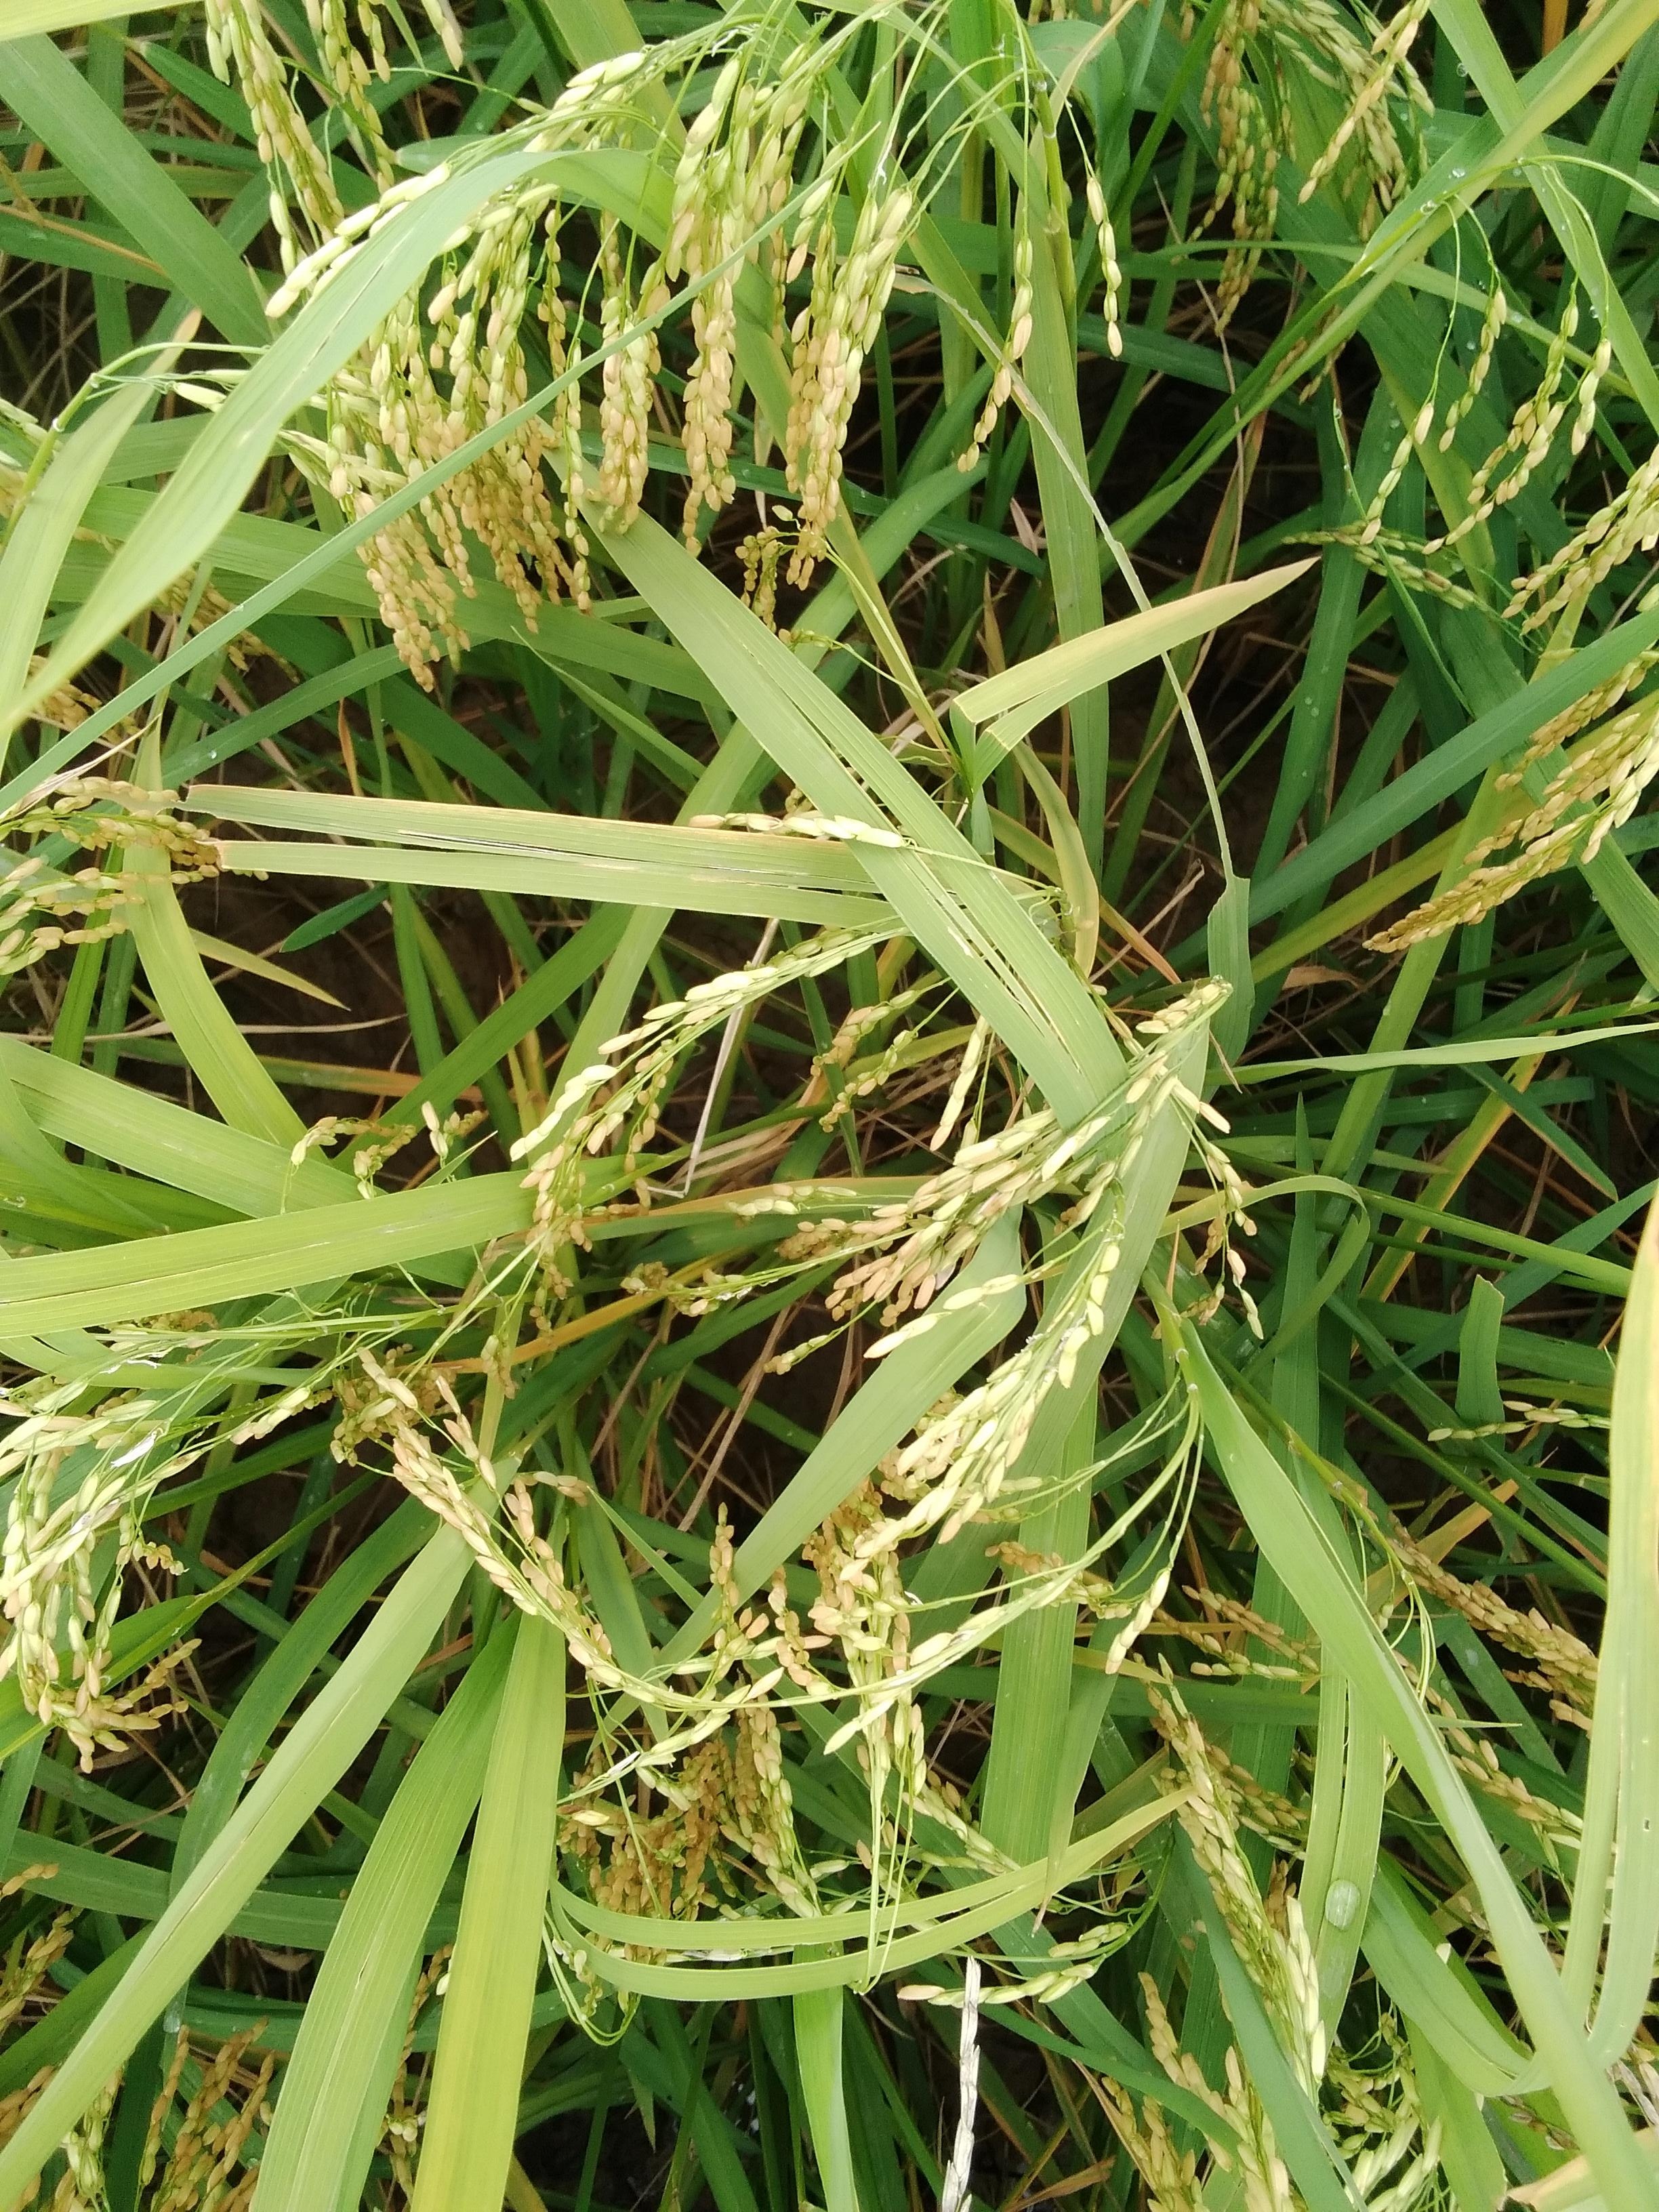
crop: rice
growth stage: ripening
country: Nigeria
